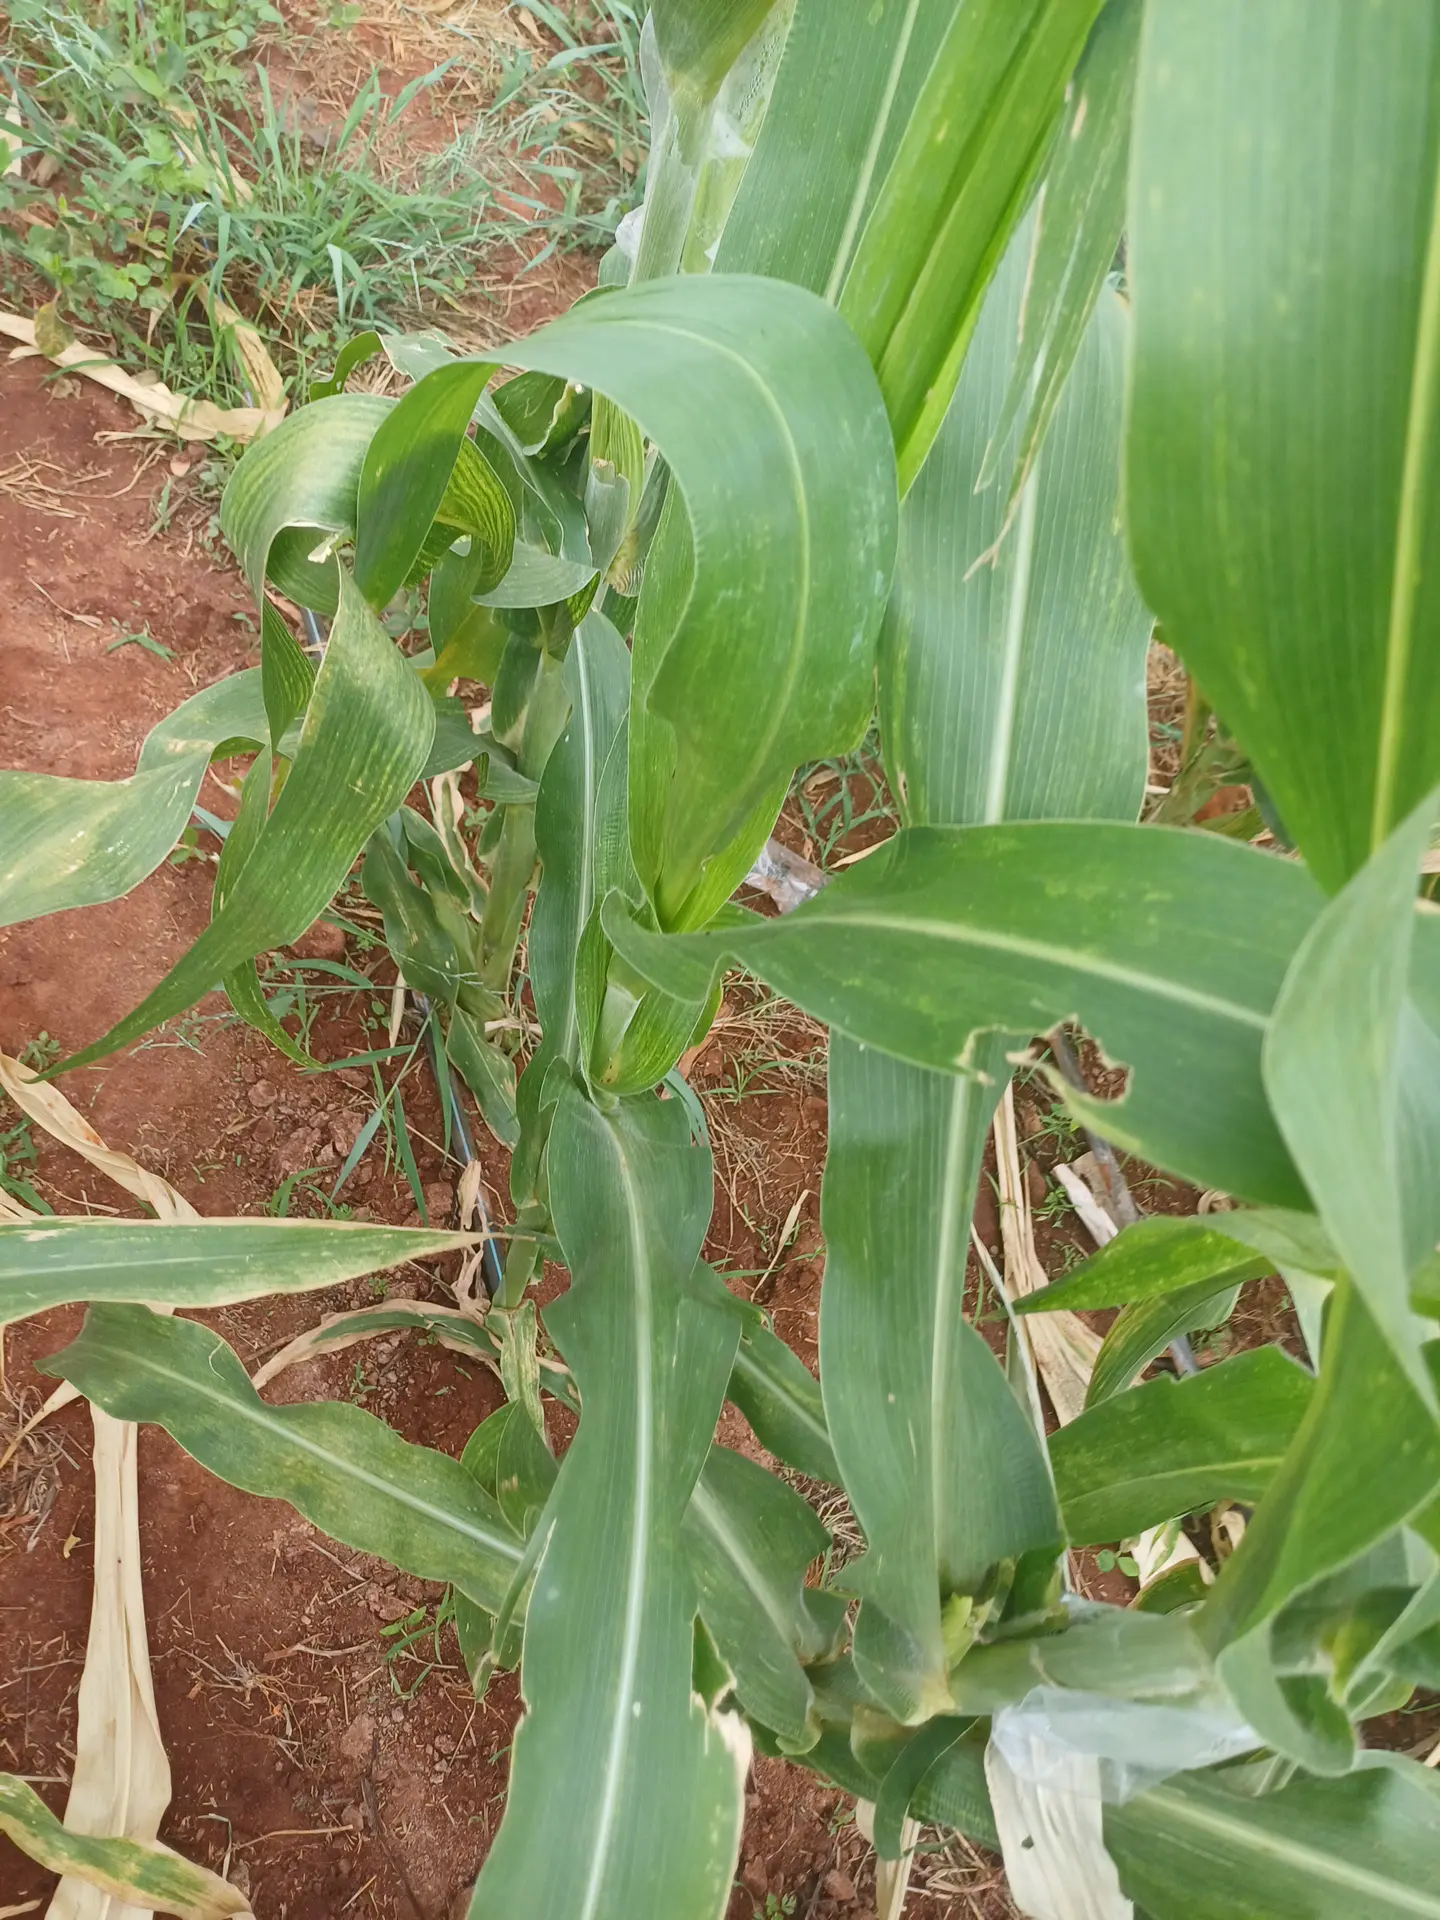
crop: maize
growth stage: flowering
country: Kenya
